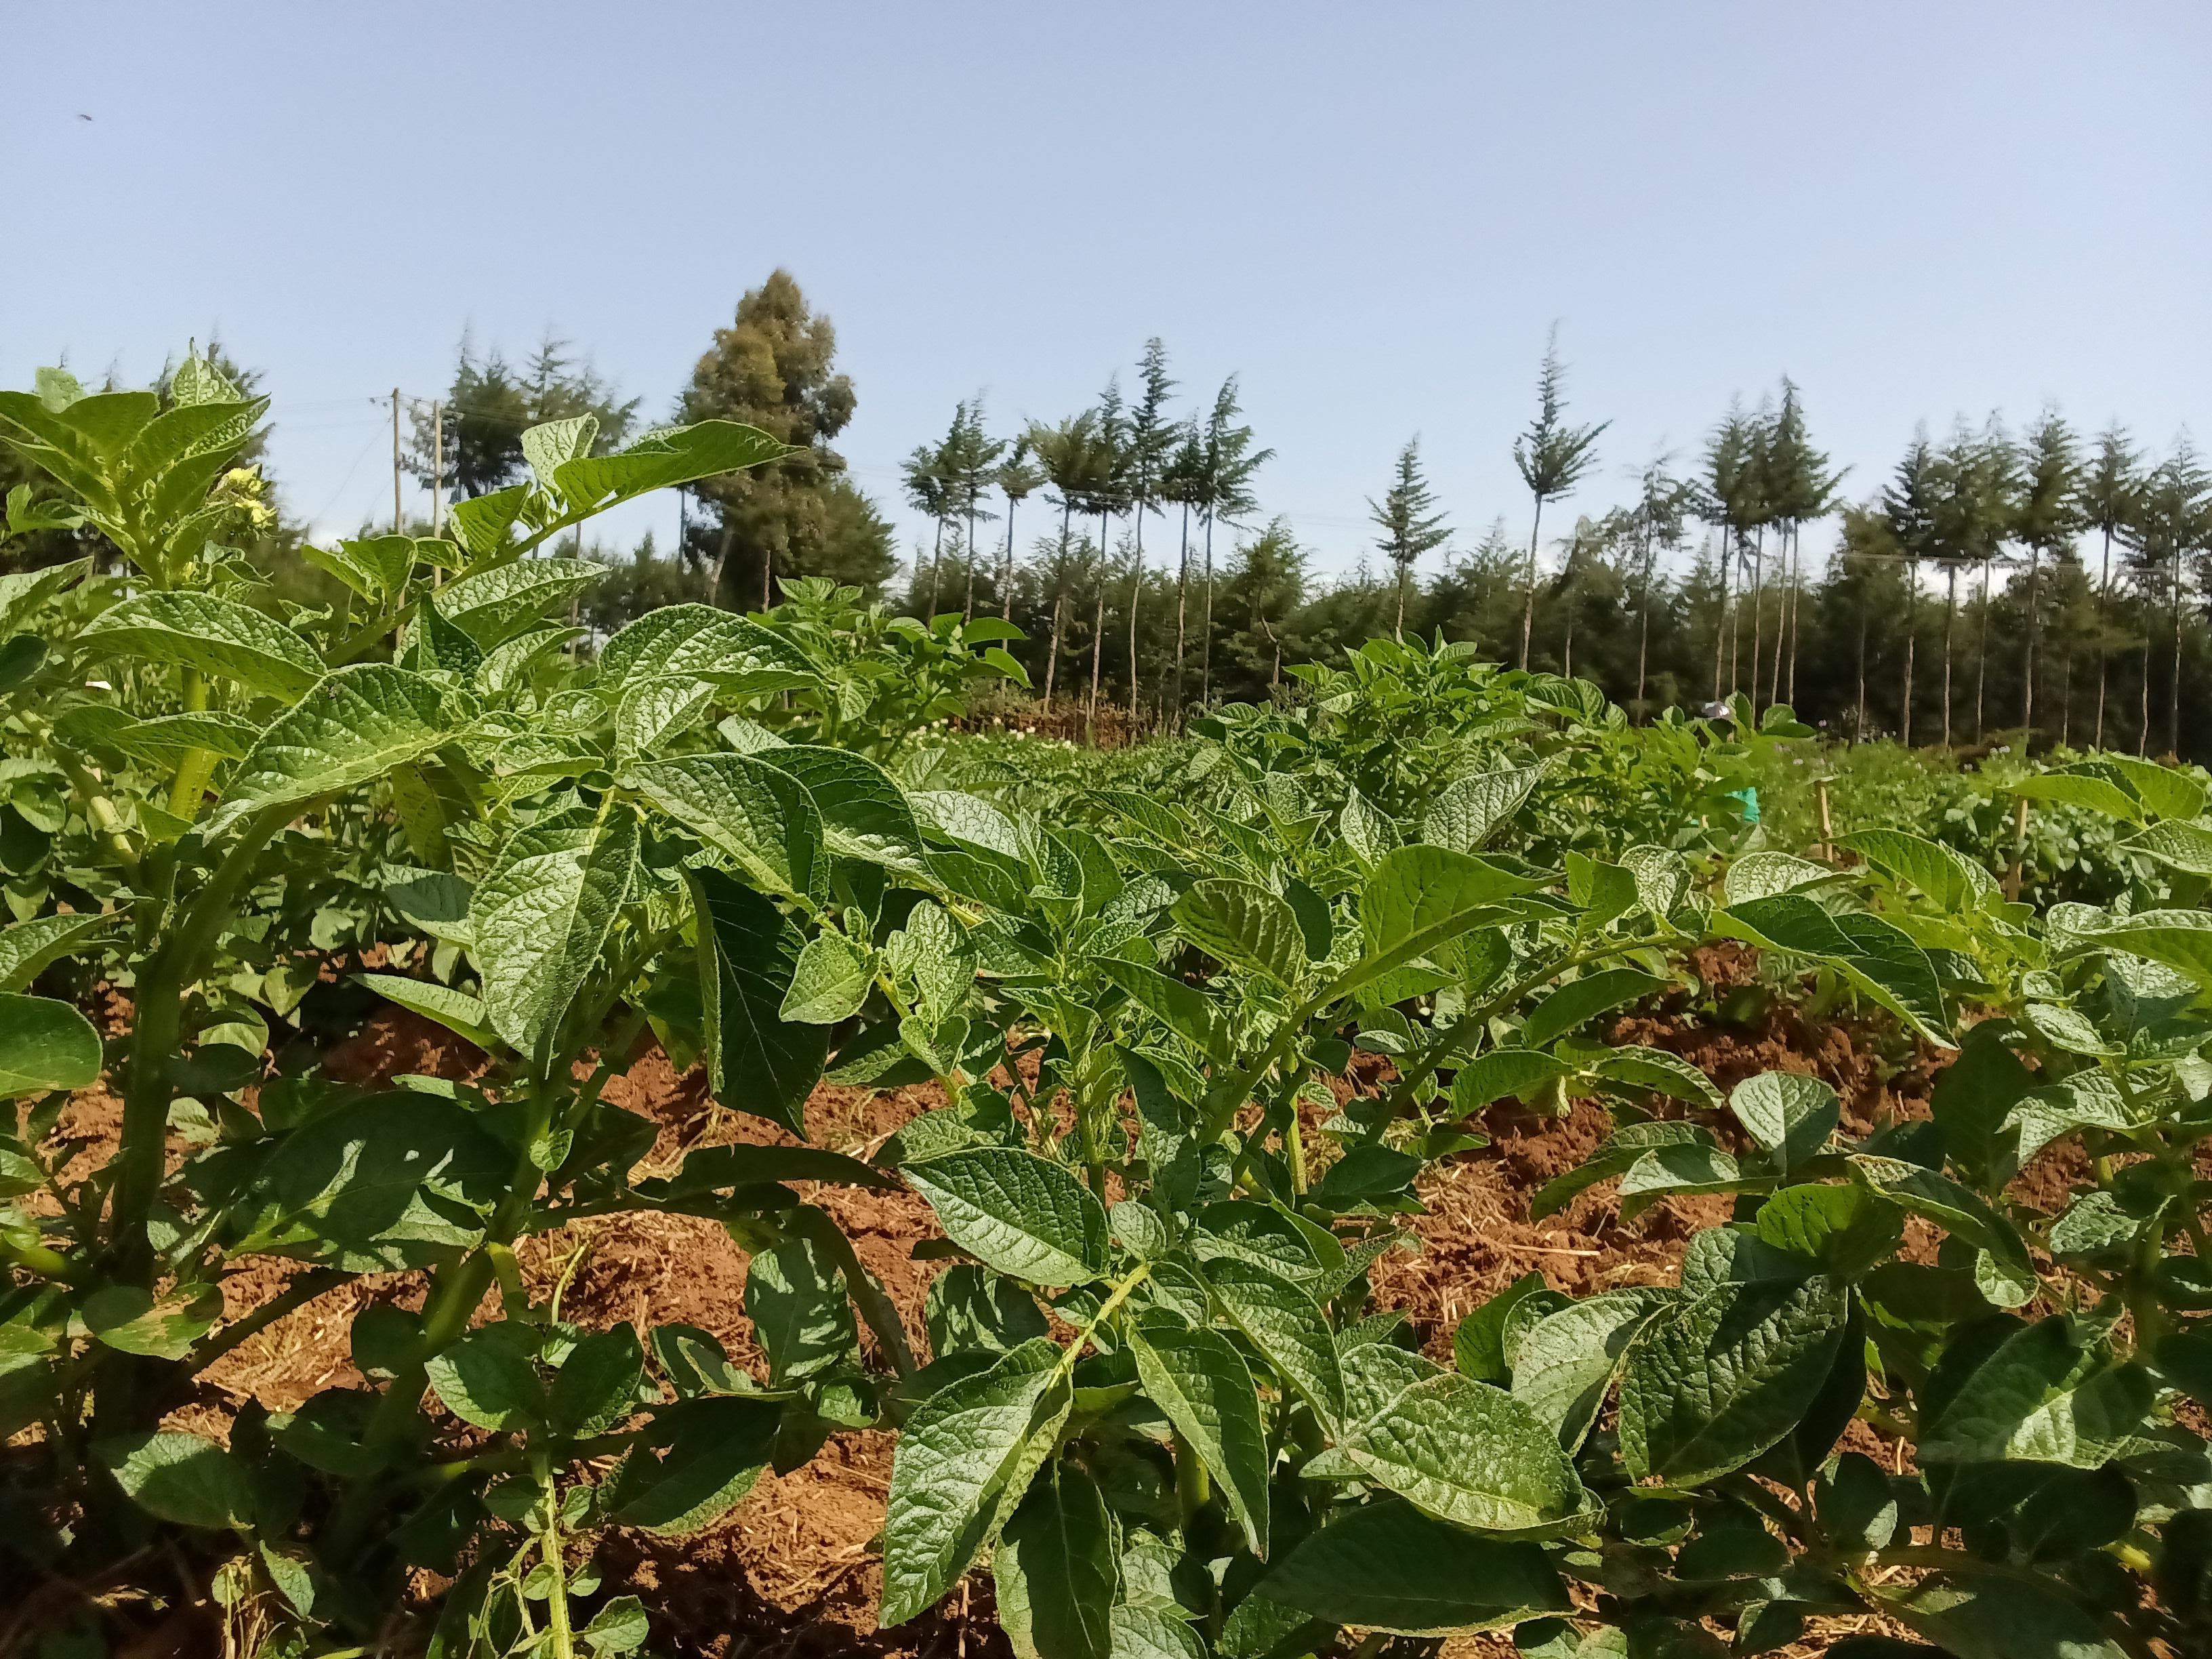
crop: potato
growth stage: vegetative
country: Kenya
